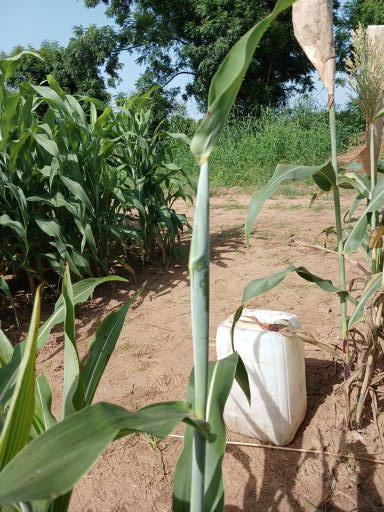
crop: sorghum
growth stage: heading tuber
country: Senegal
